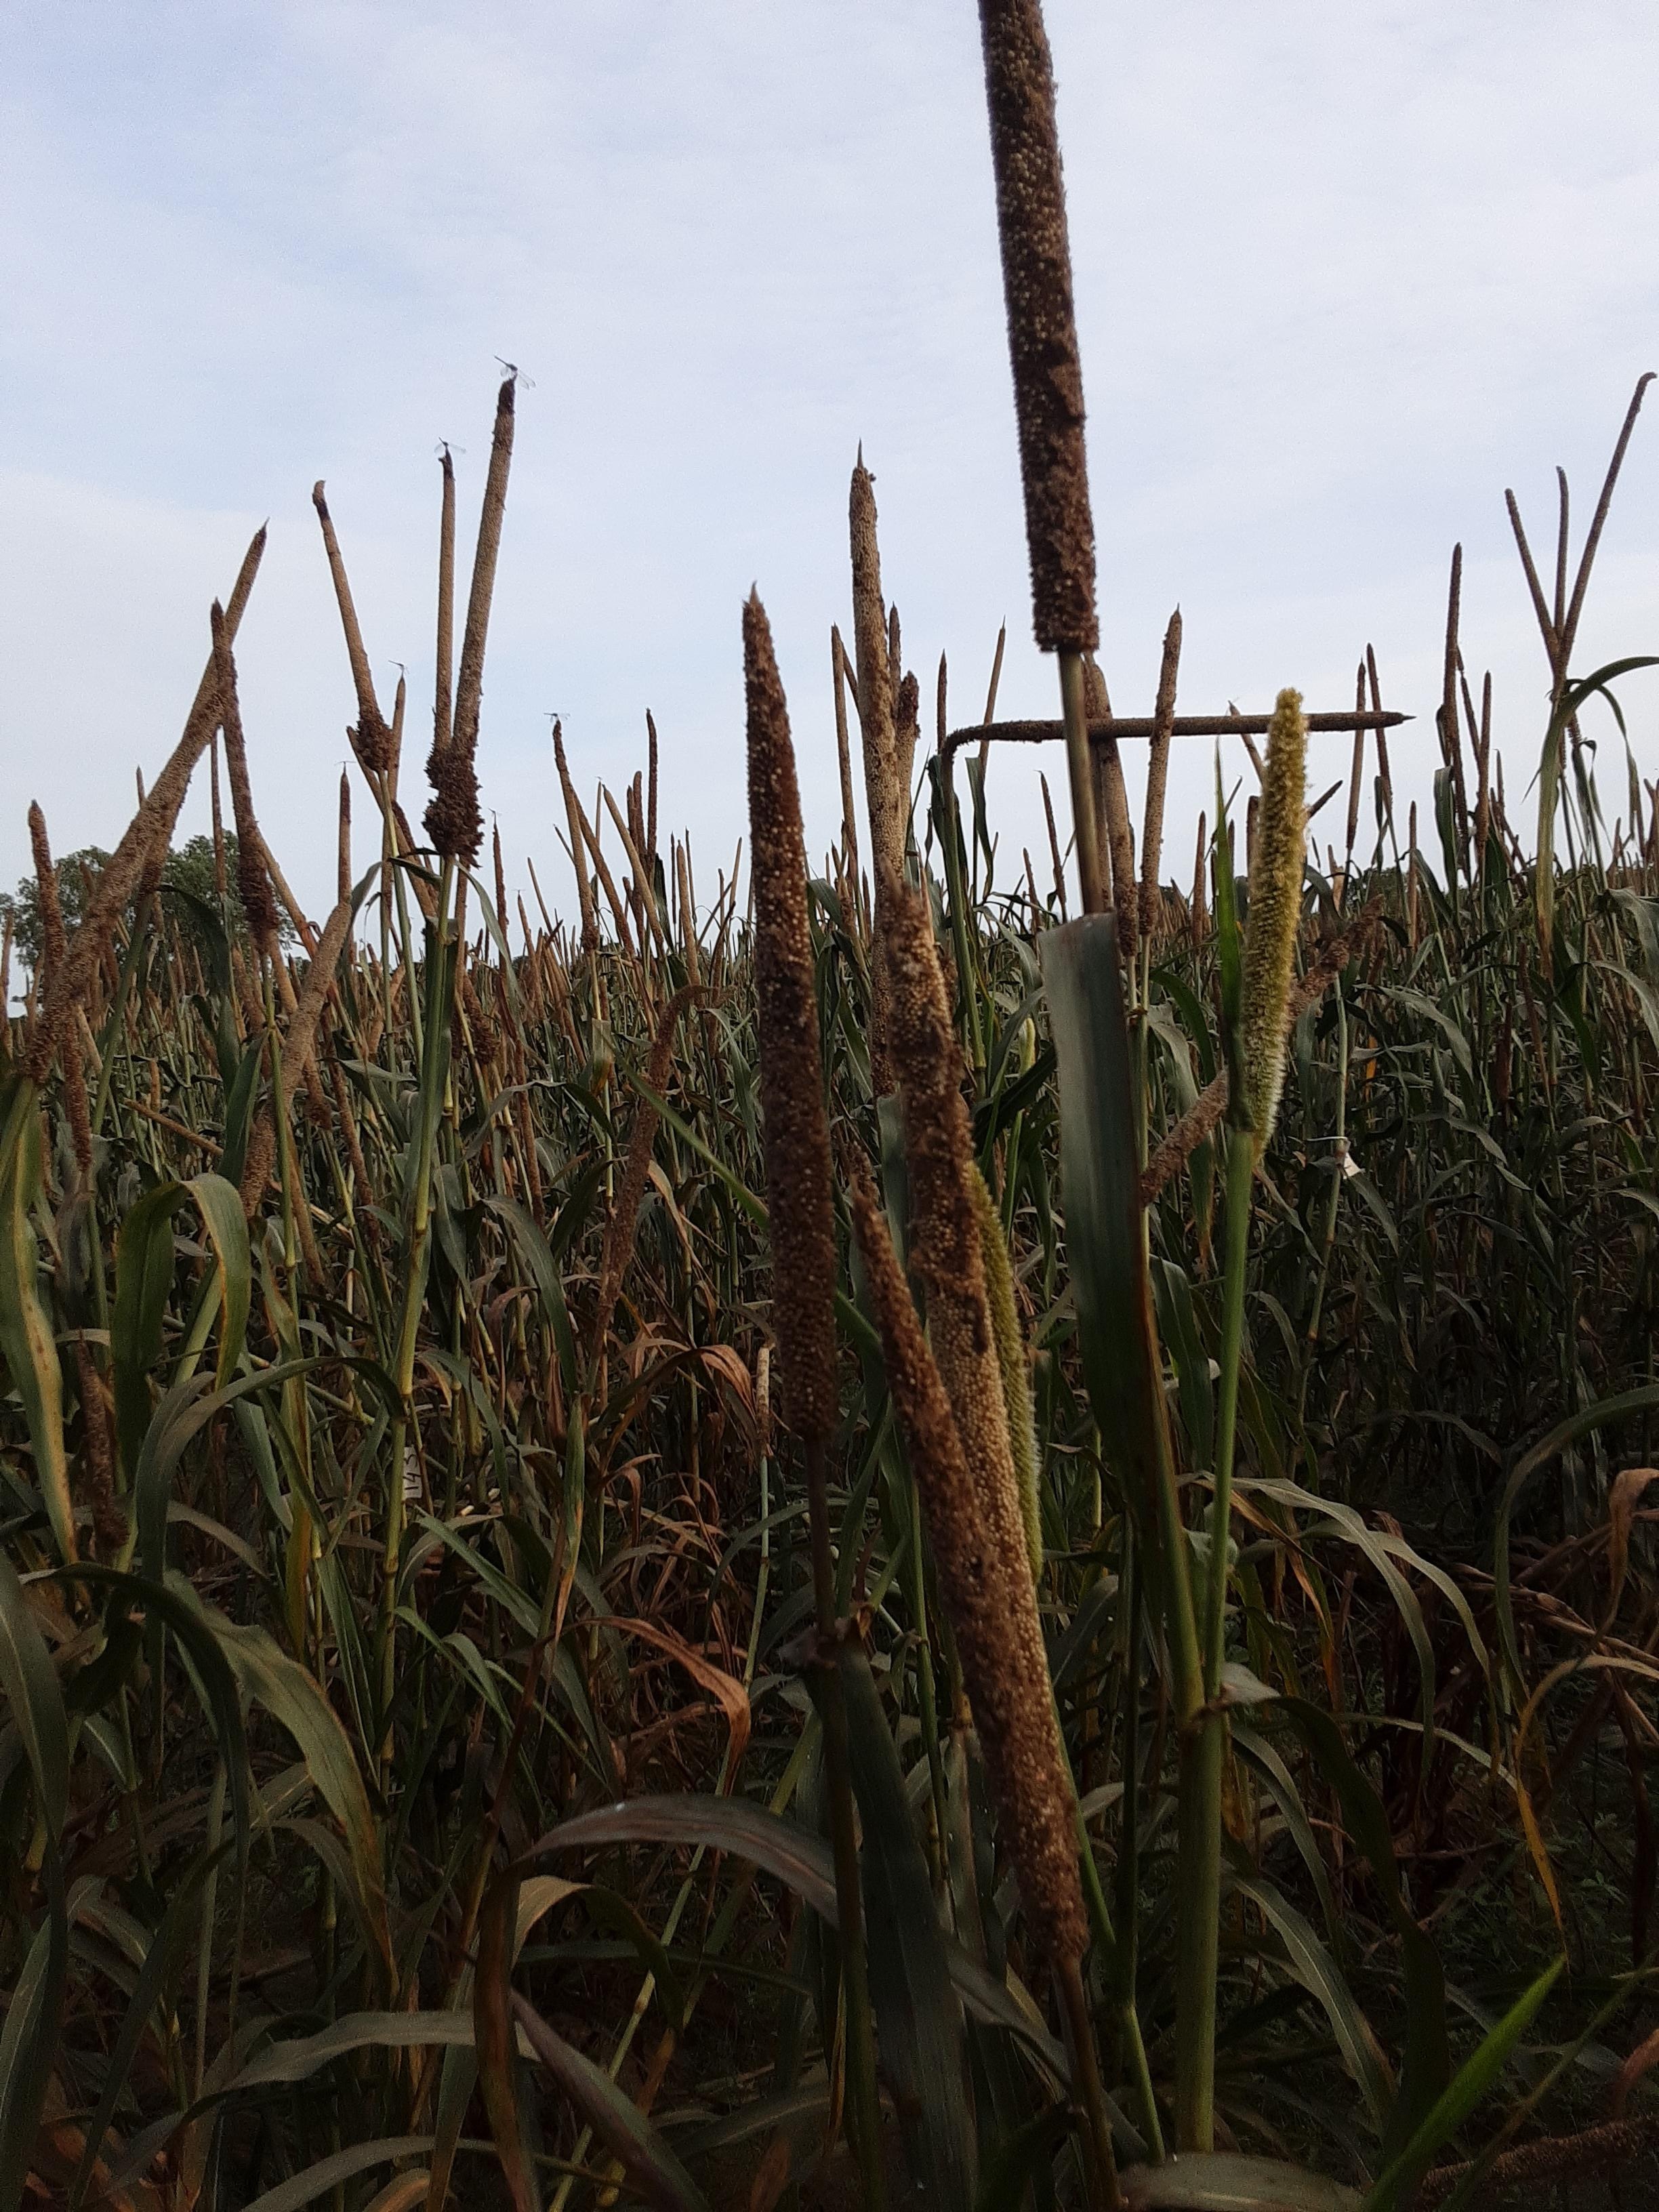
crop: pearl millet
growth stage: filling grain
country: Senegal
